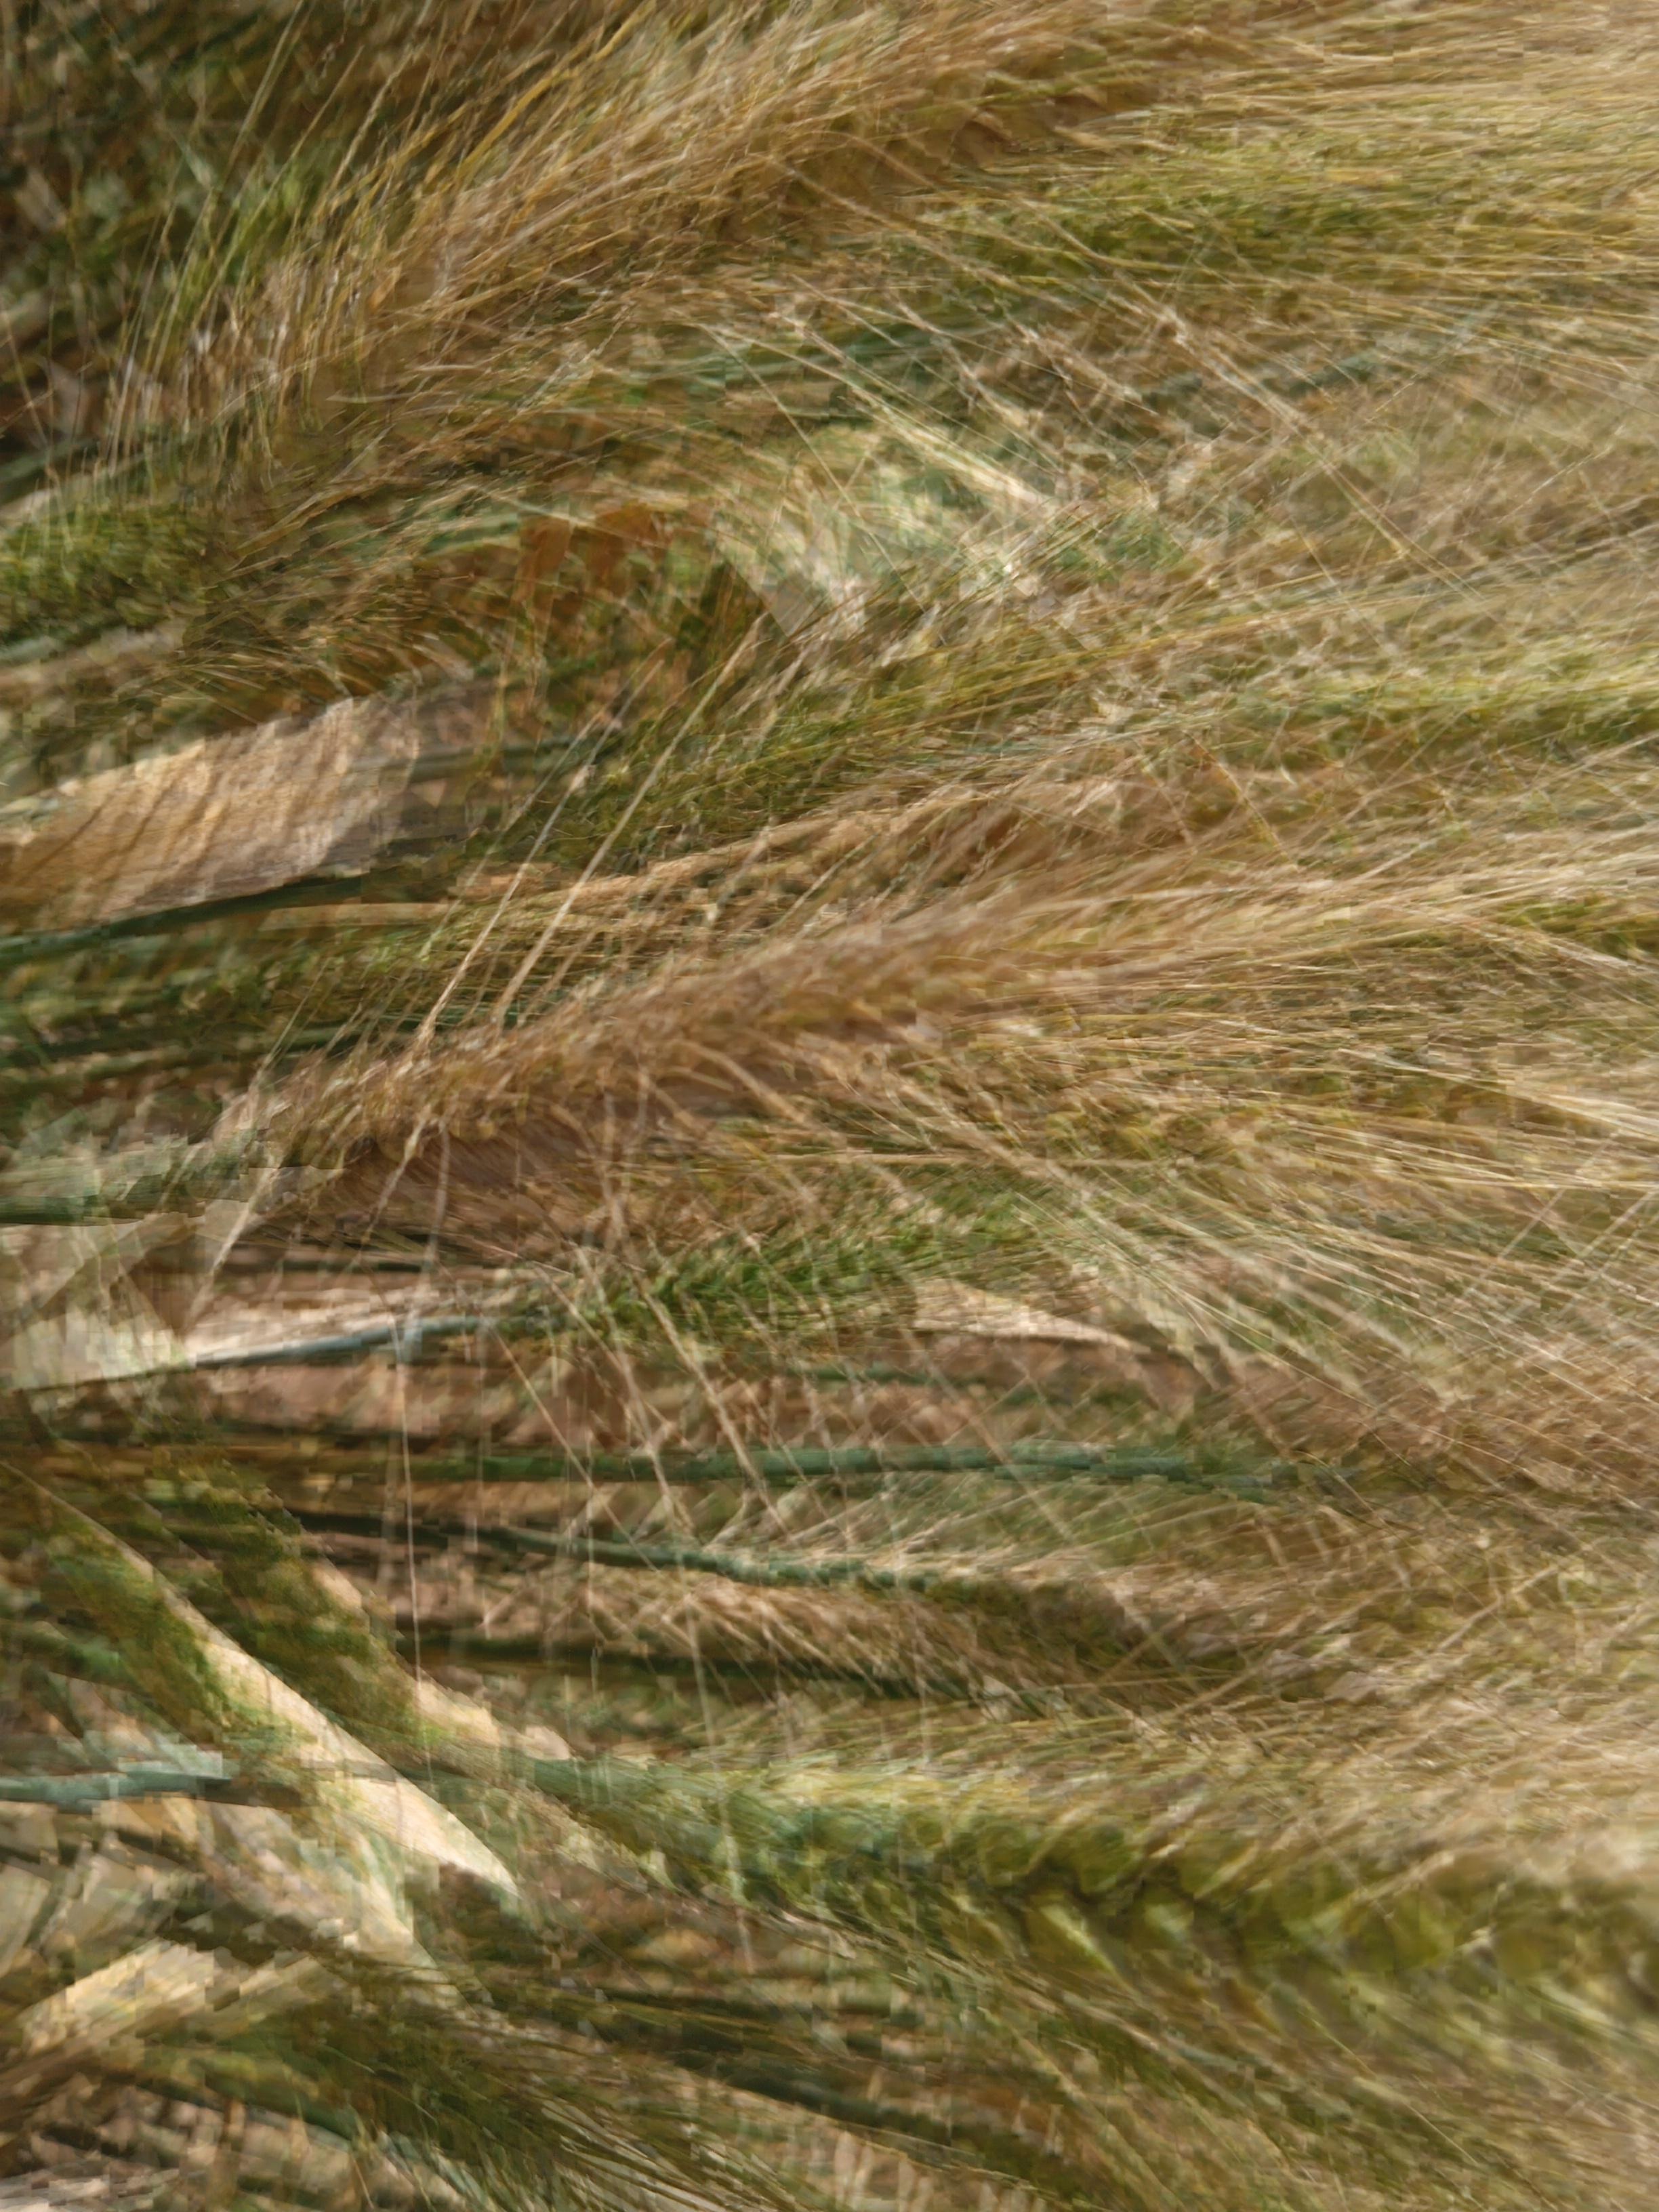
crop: wheat
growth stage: maturity
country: Kenya
